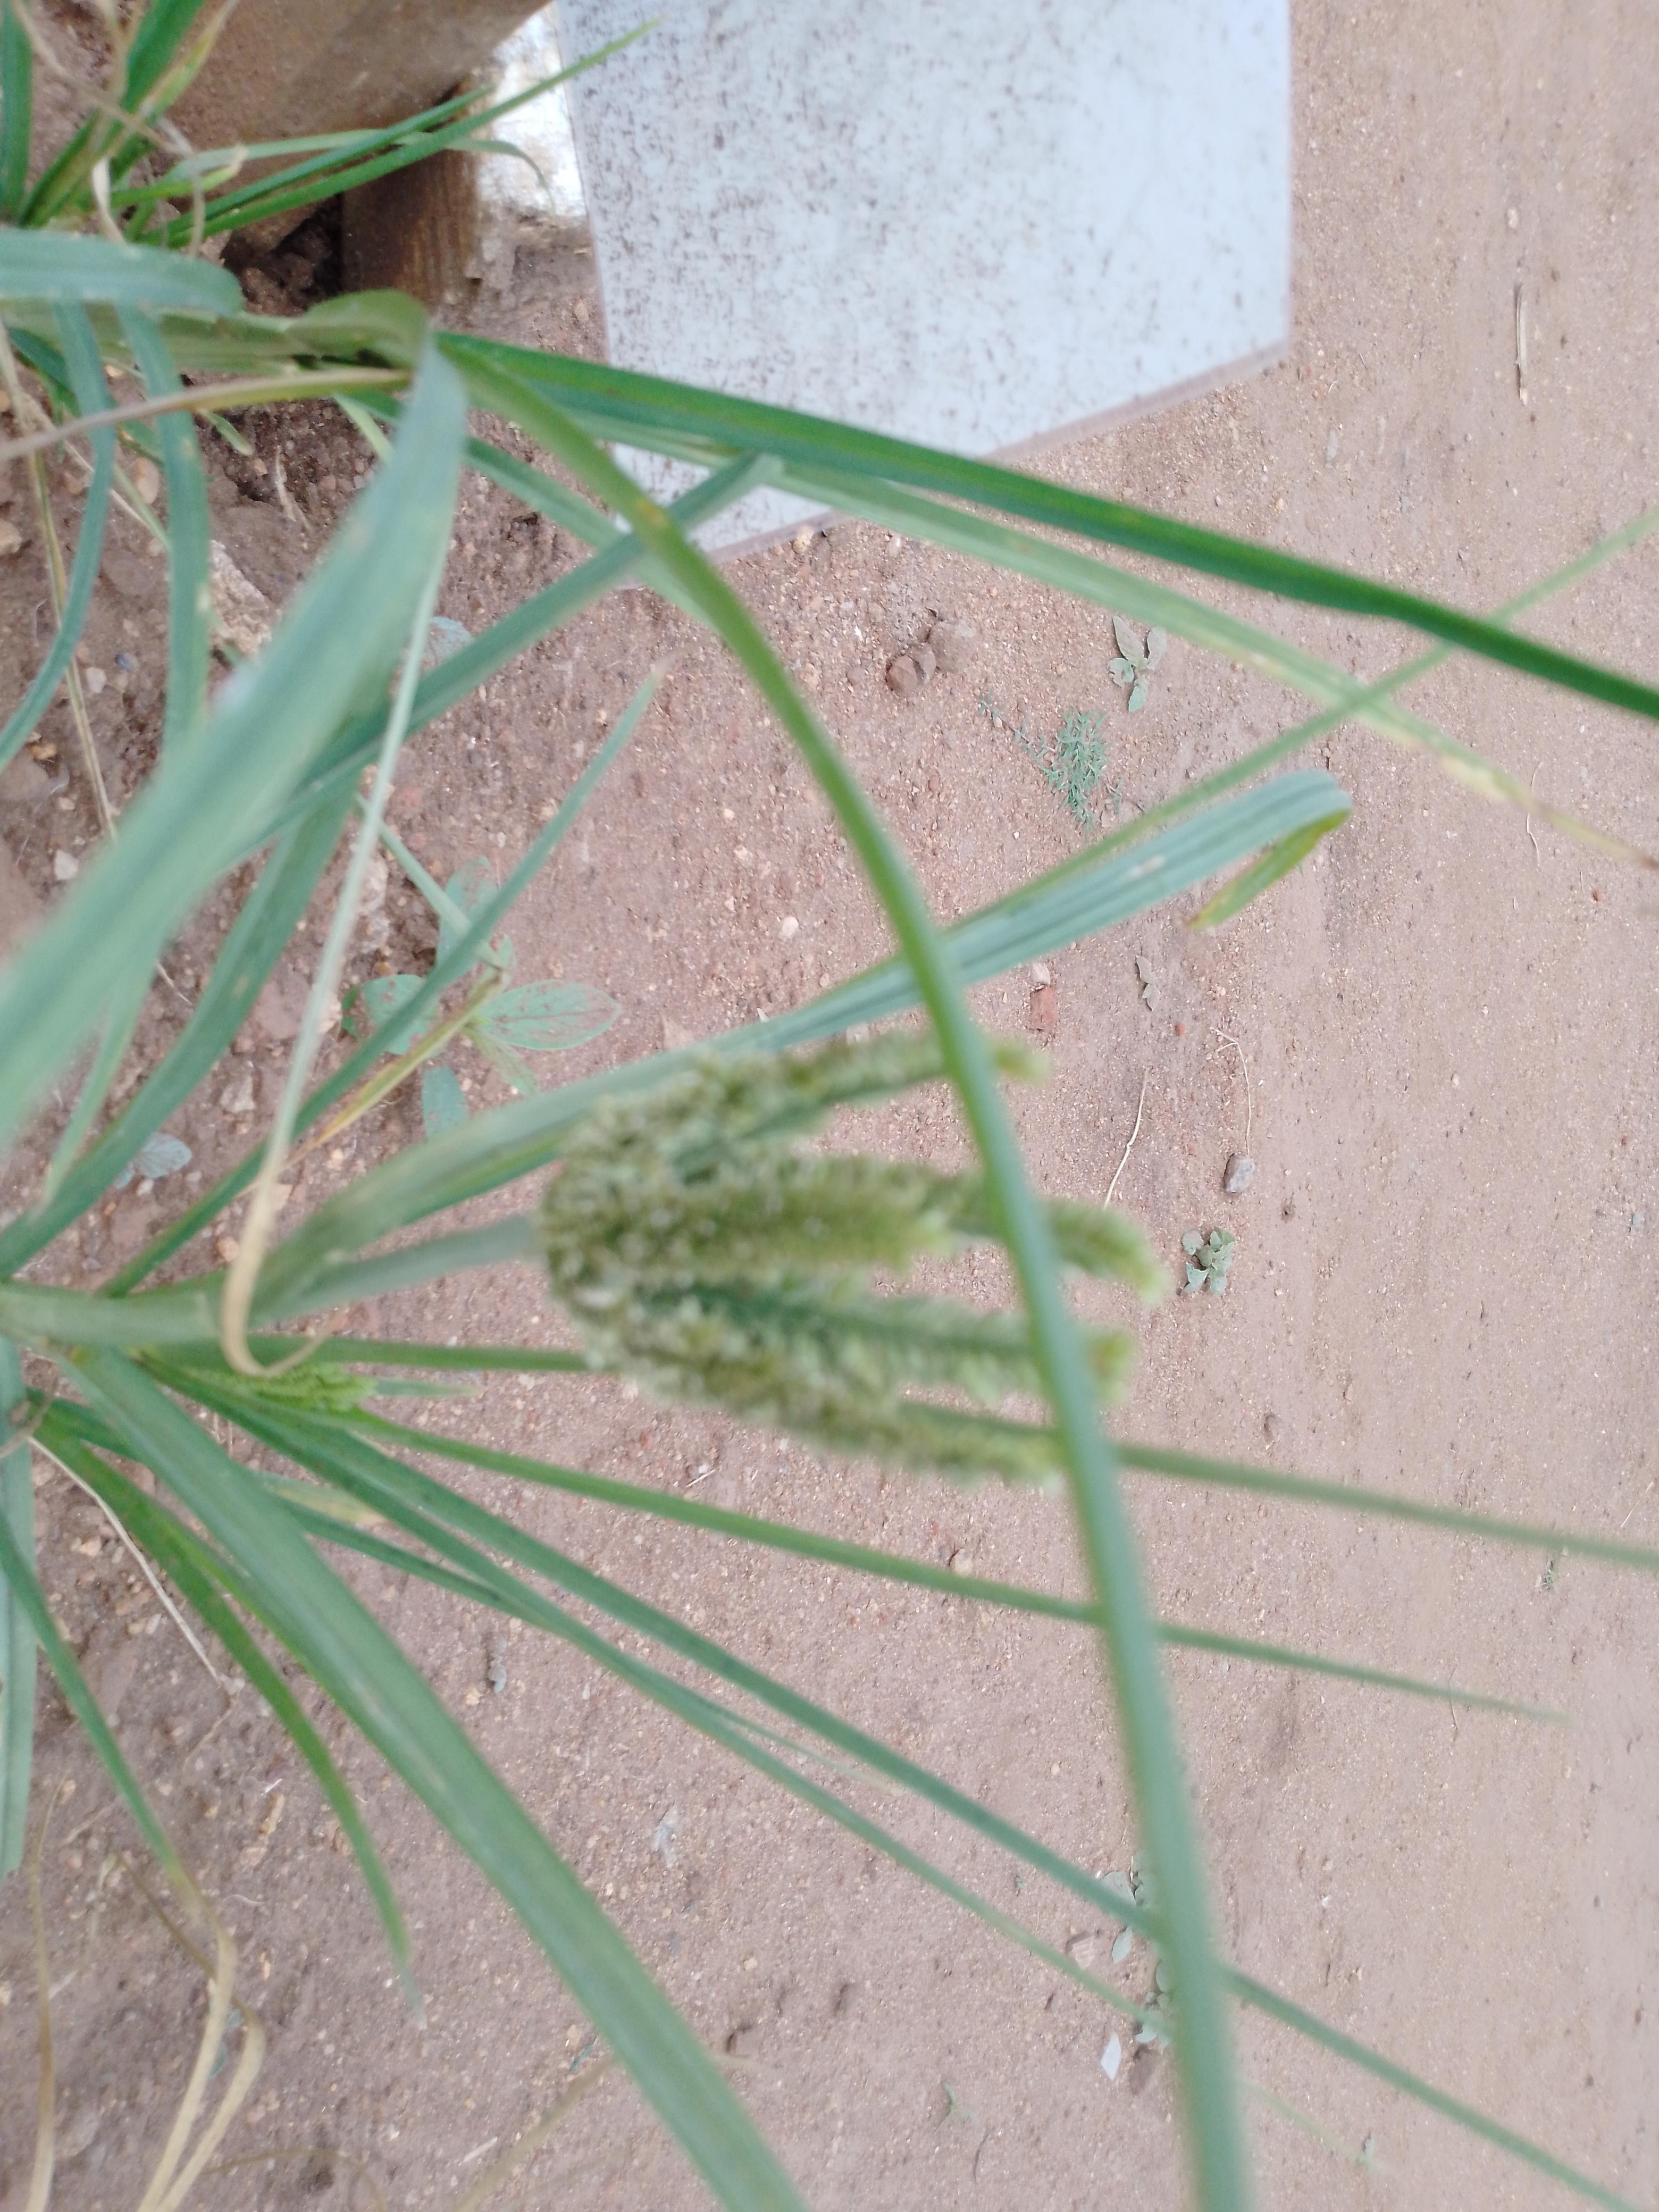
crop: finger millet
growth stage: filling grain
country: Malawi
